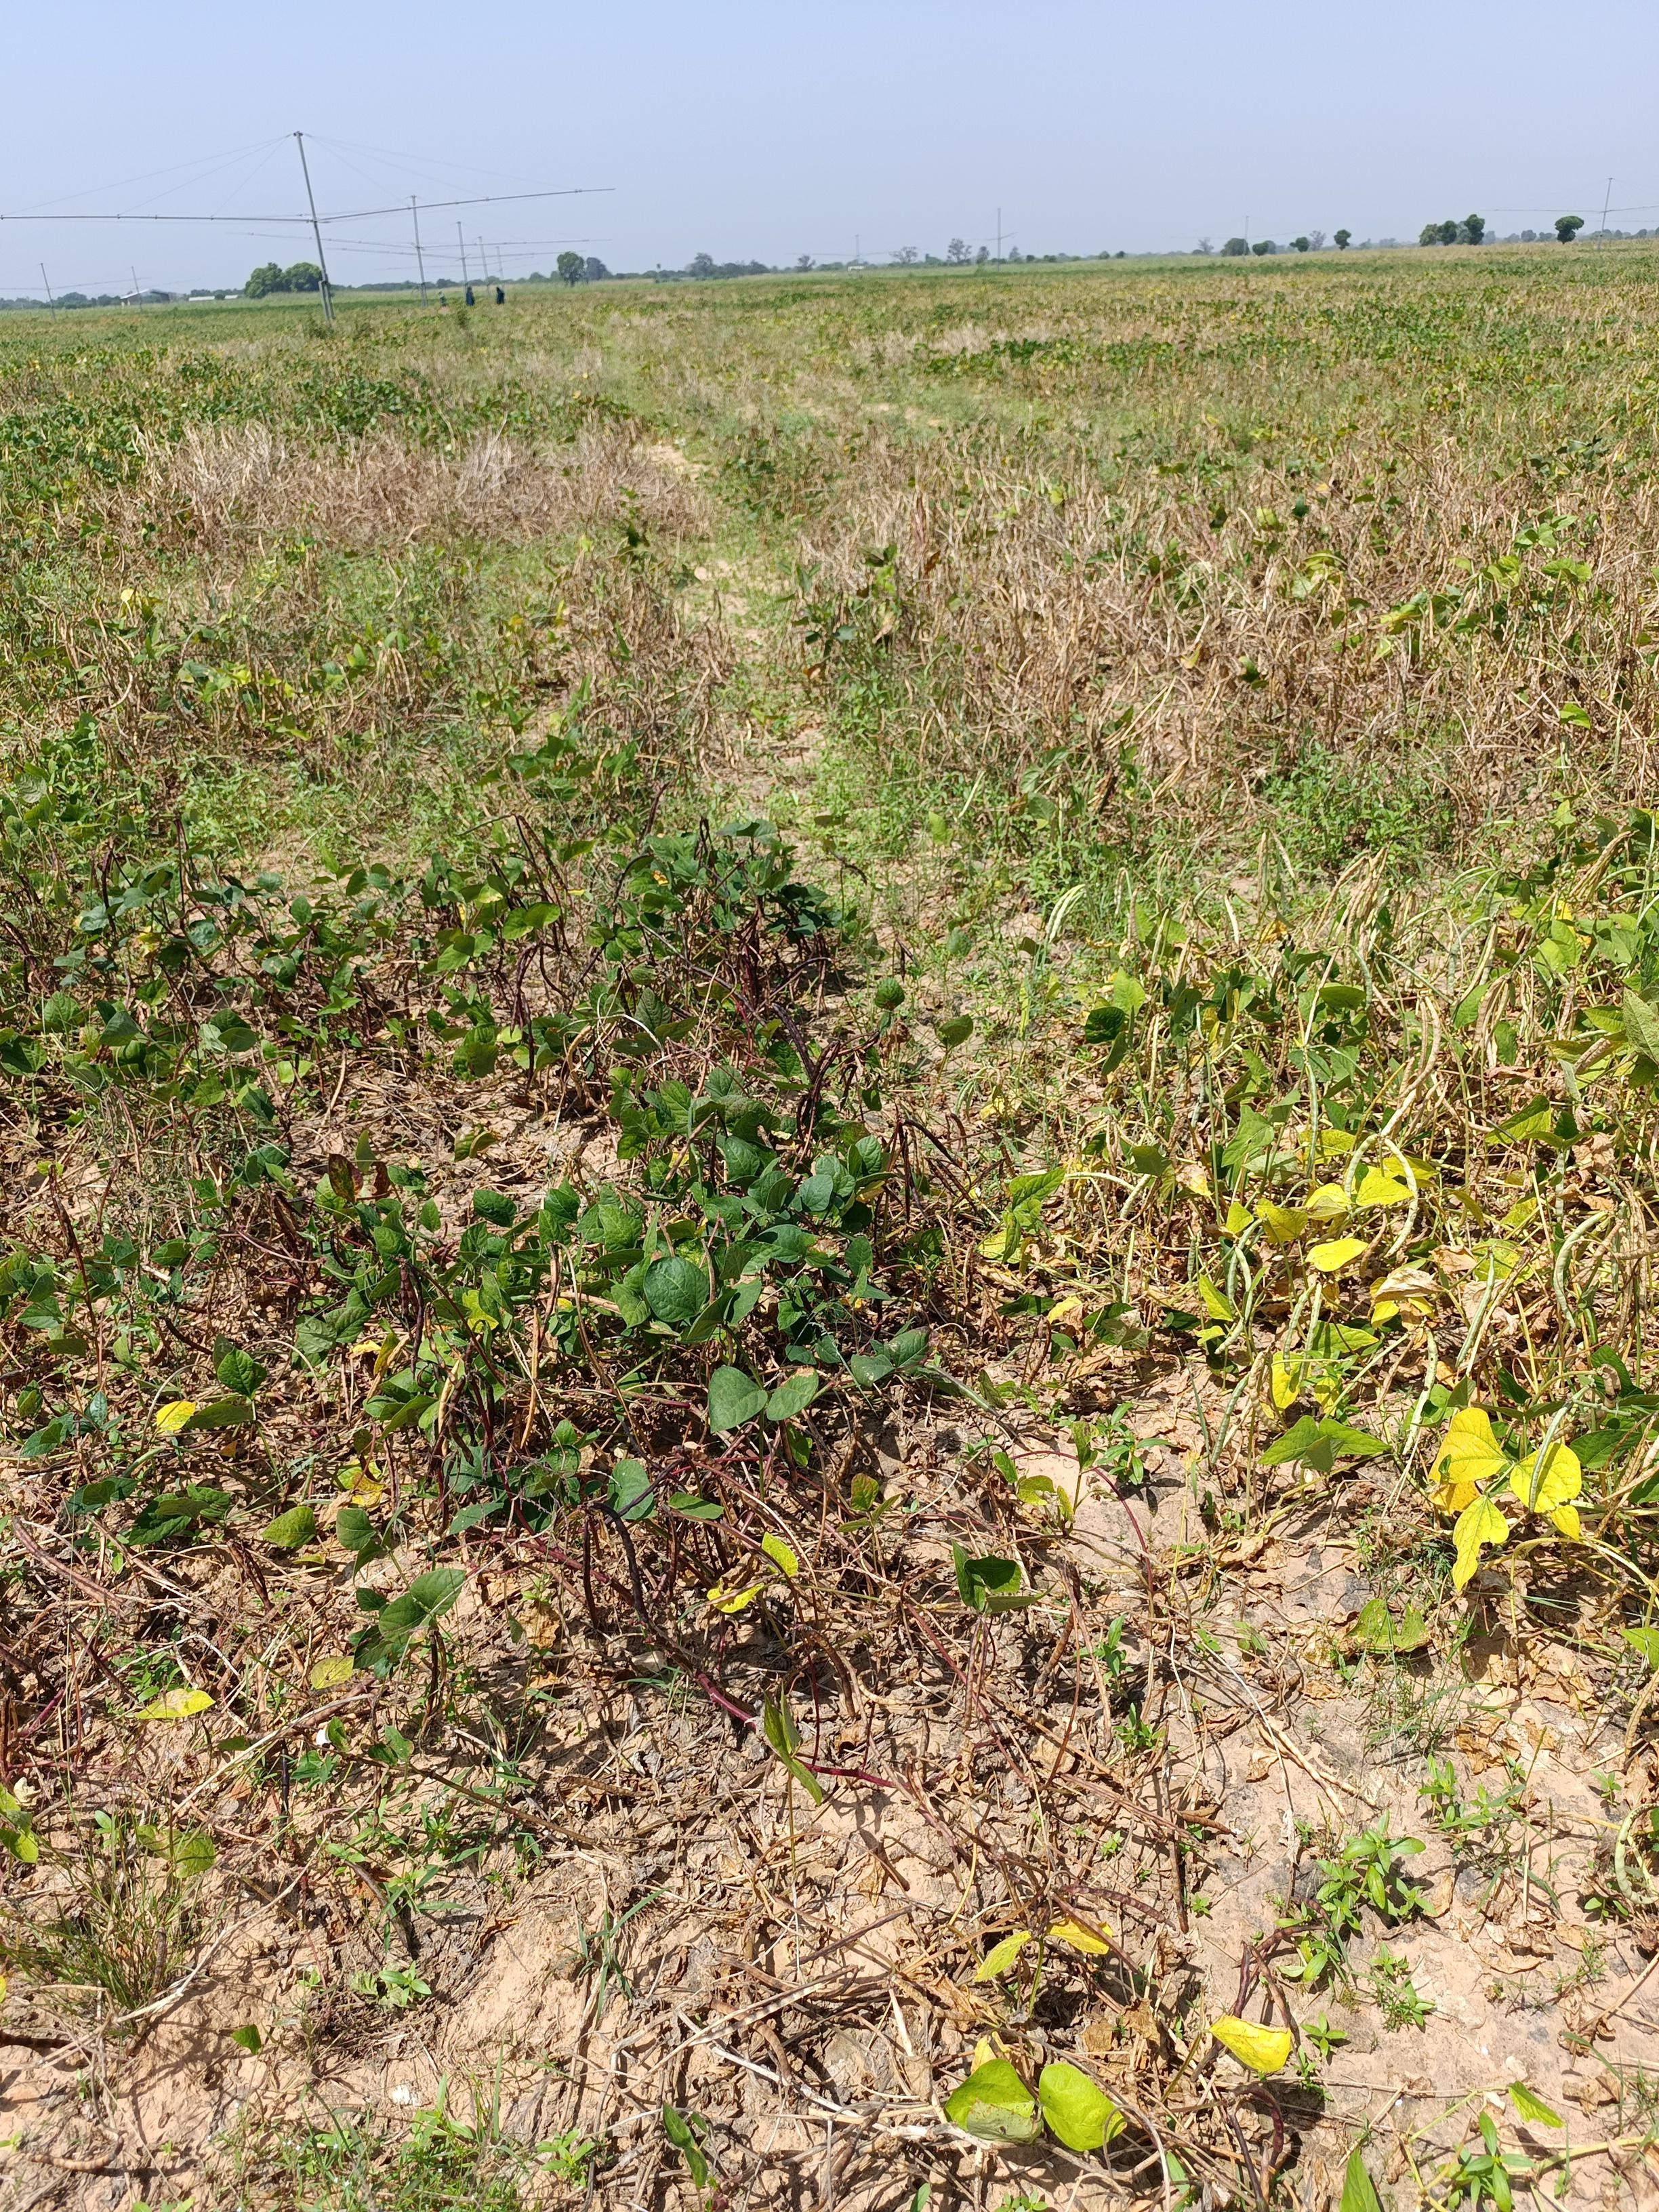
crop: cowpea
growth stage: maturity
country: Nigeria
